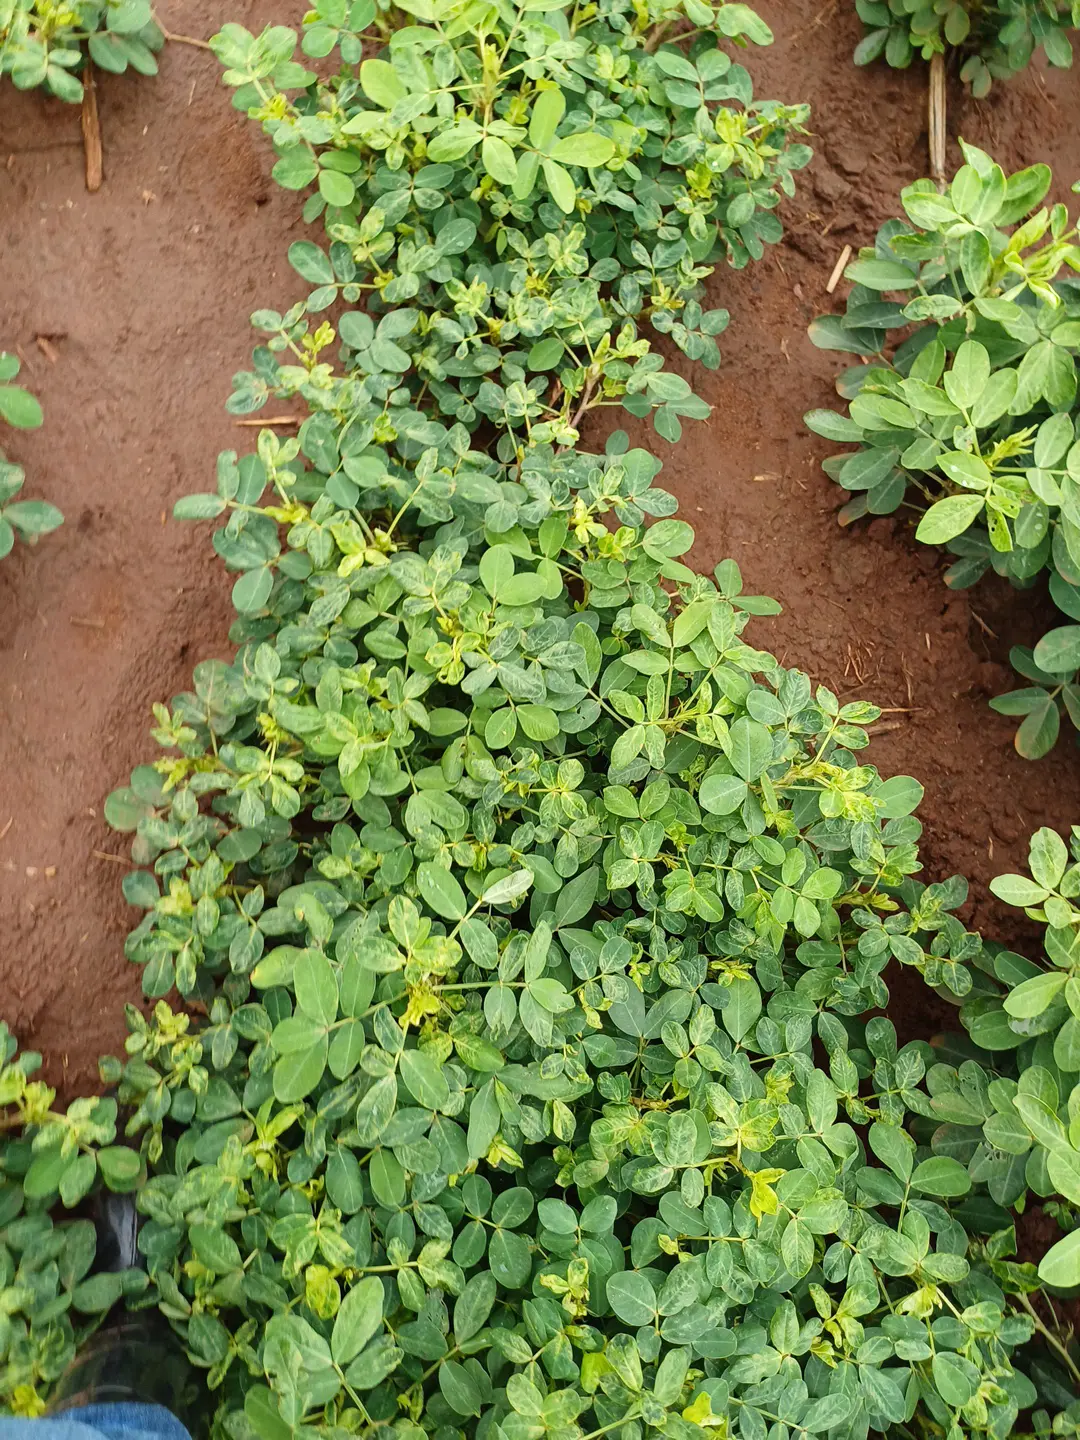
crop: groundnut
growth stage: pegging
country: Kenya
